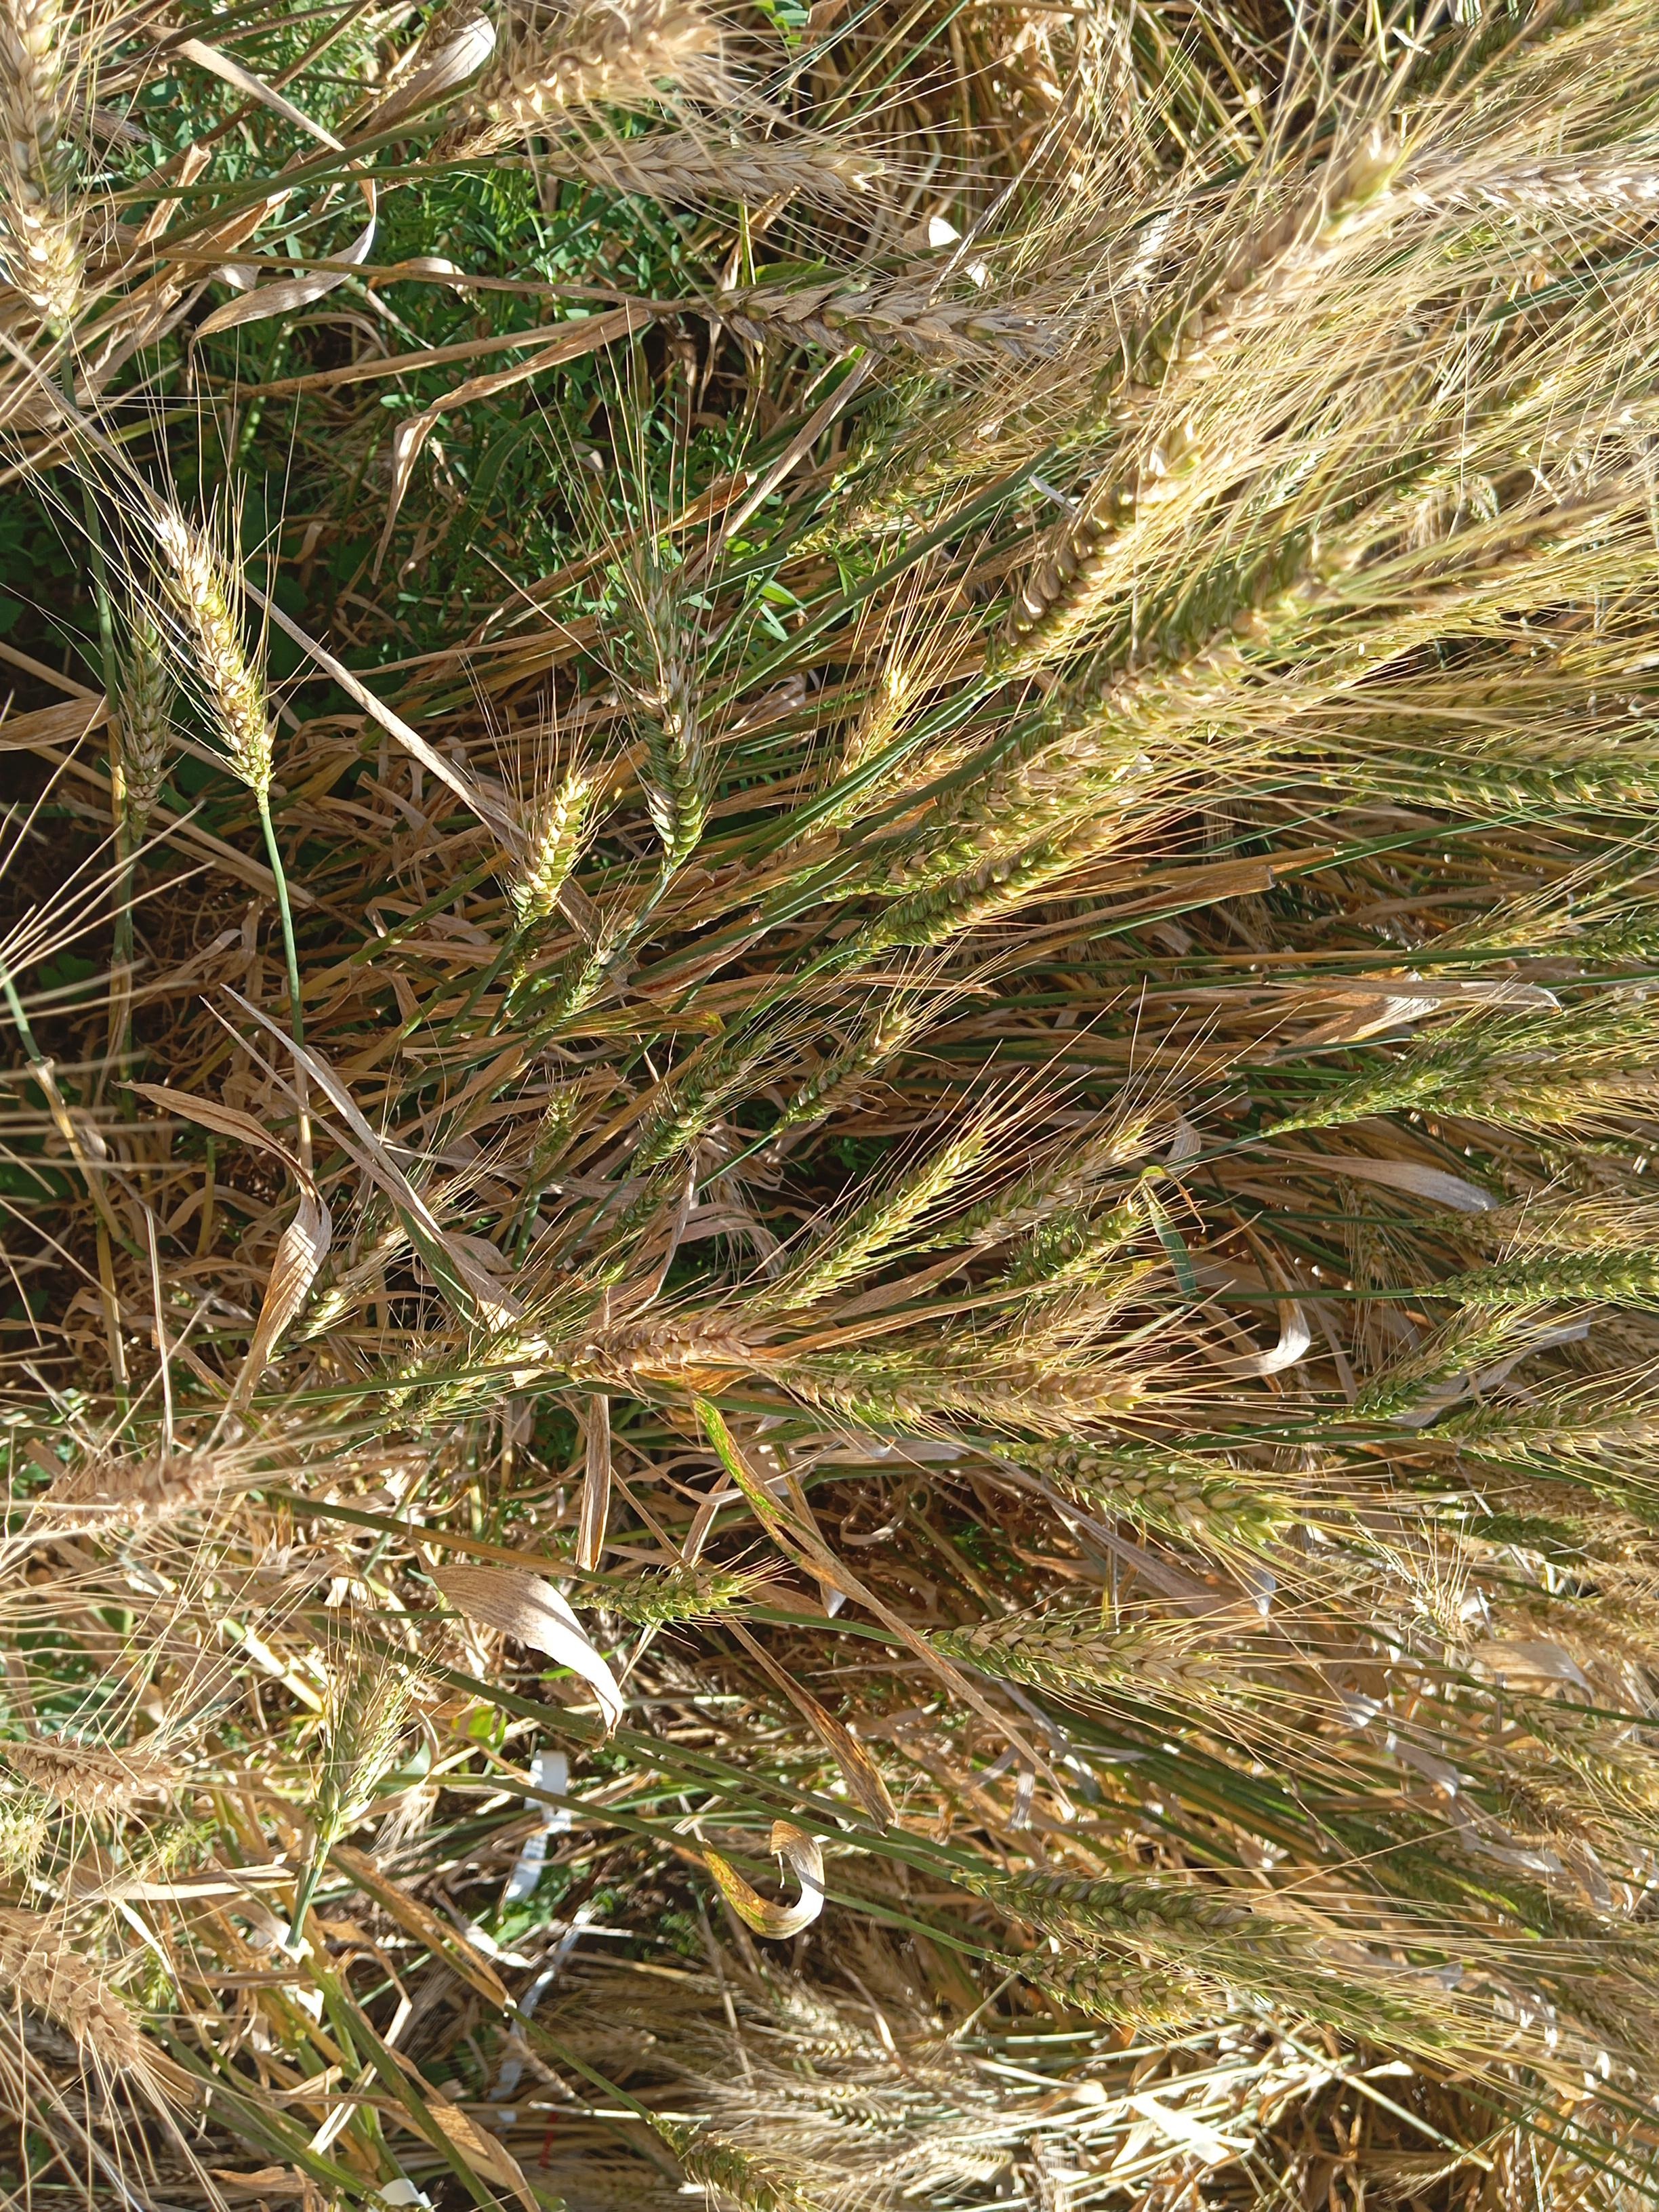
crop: wheat
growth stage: maturity
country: Kenya
